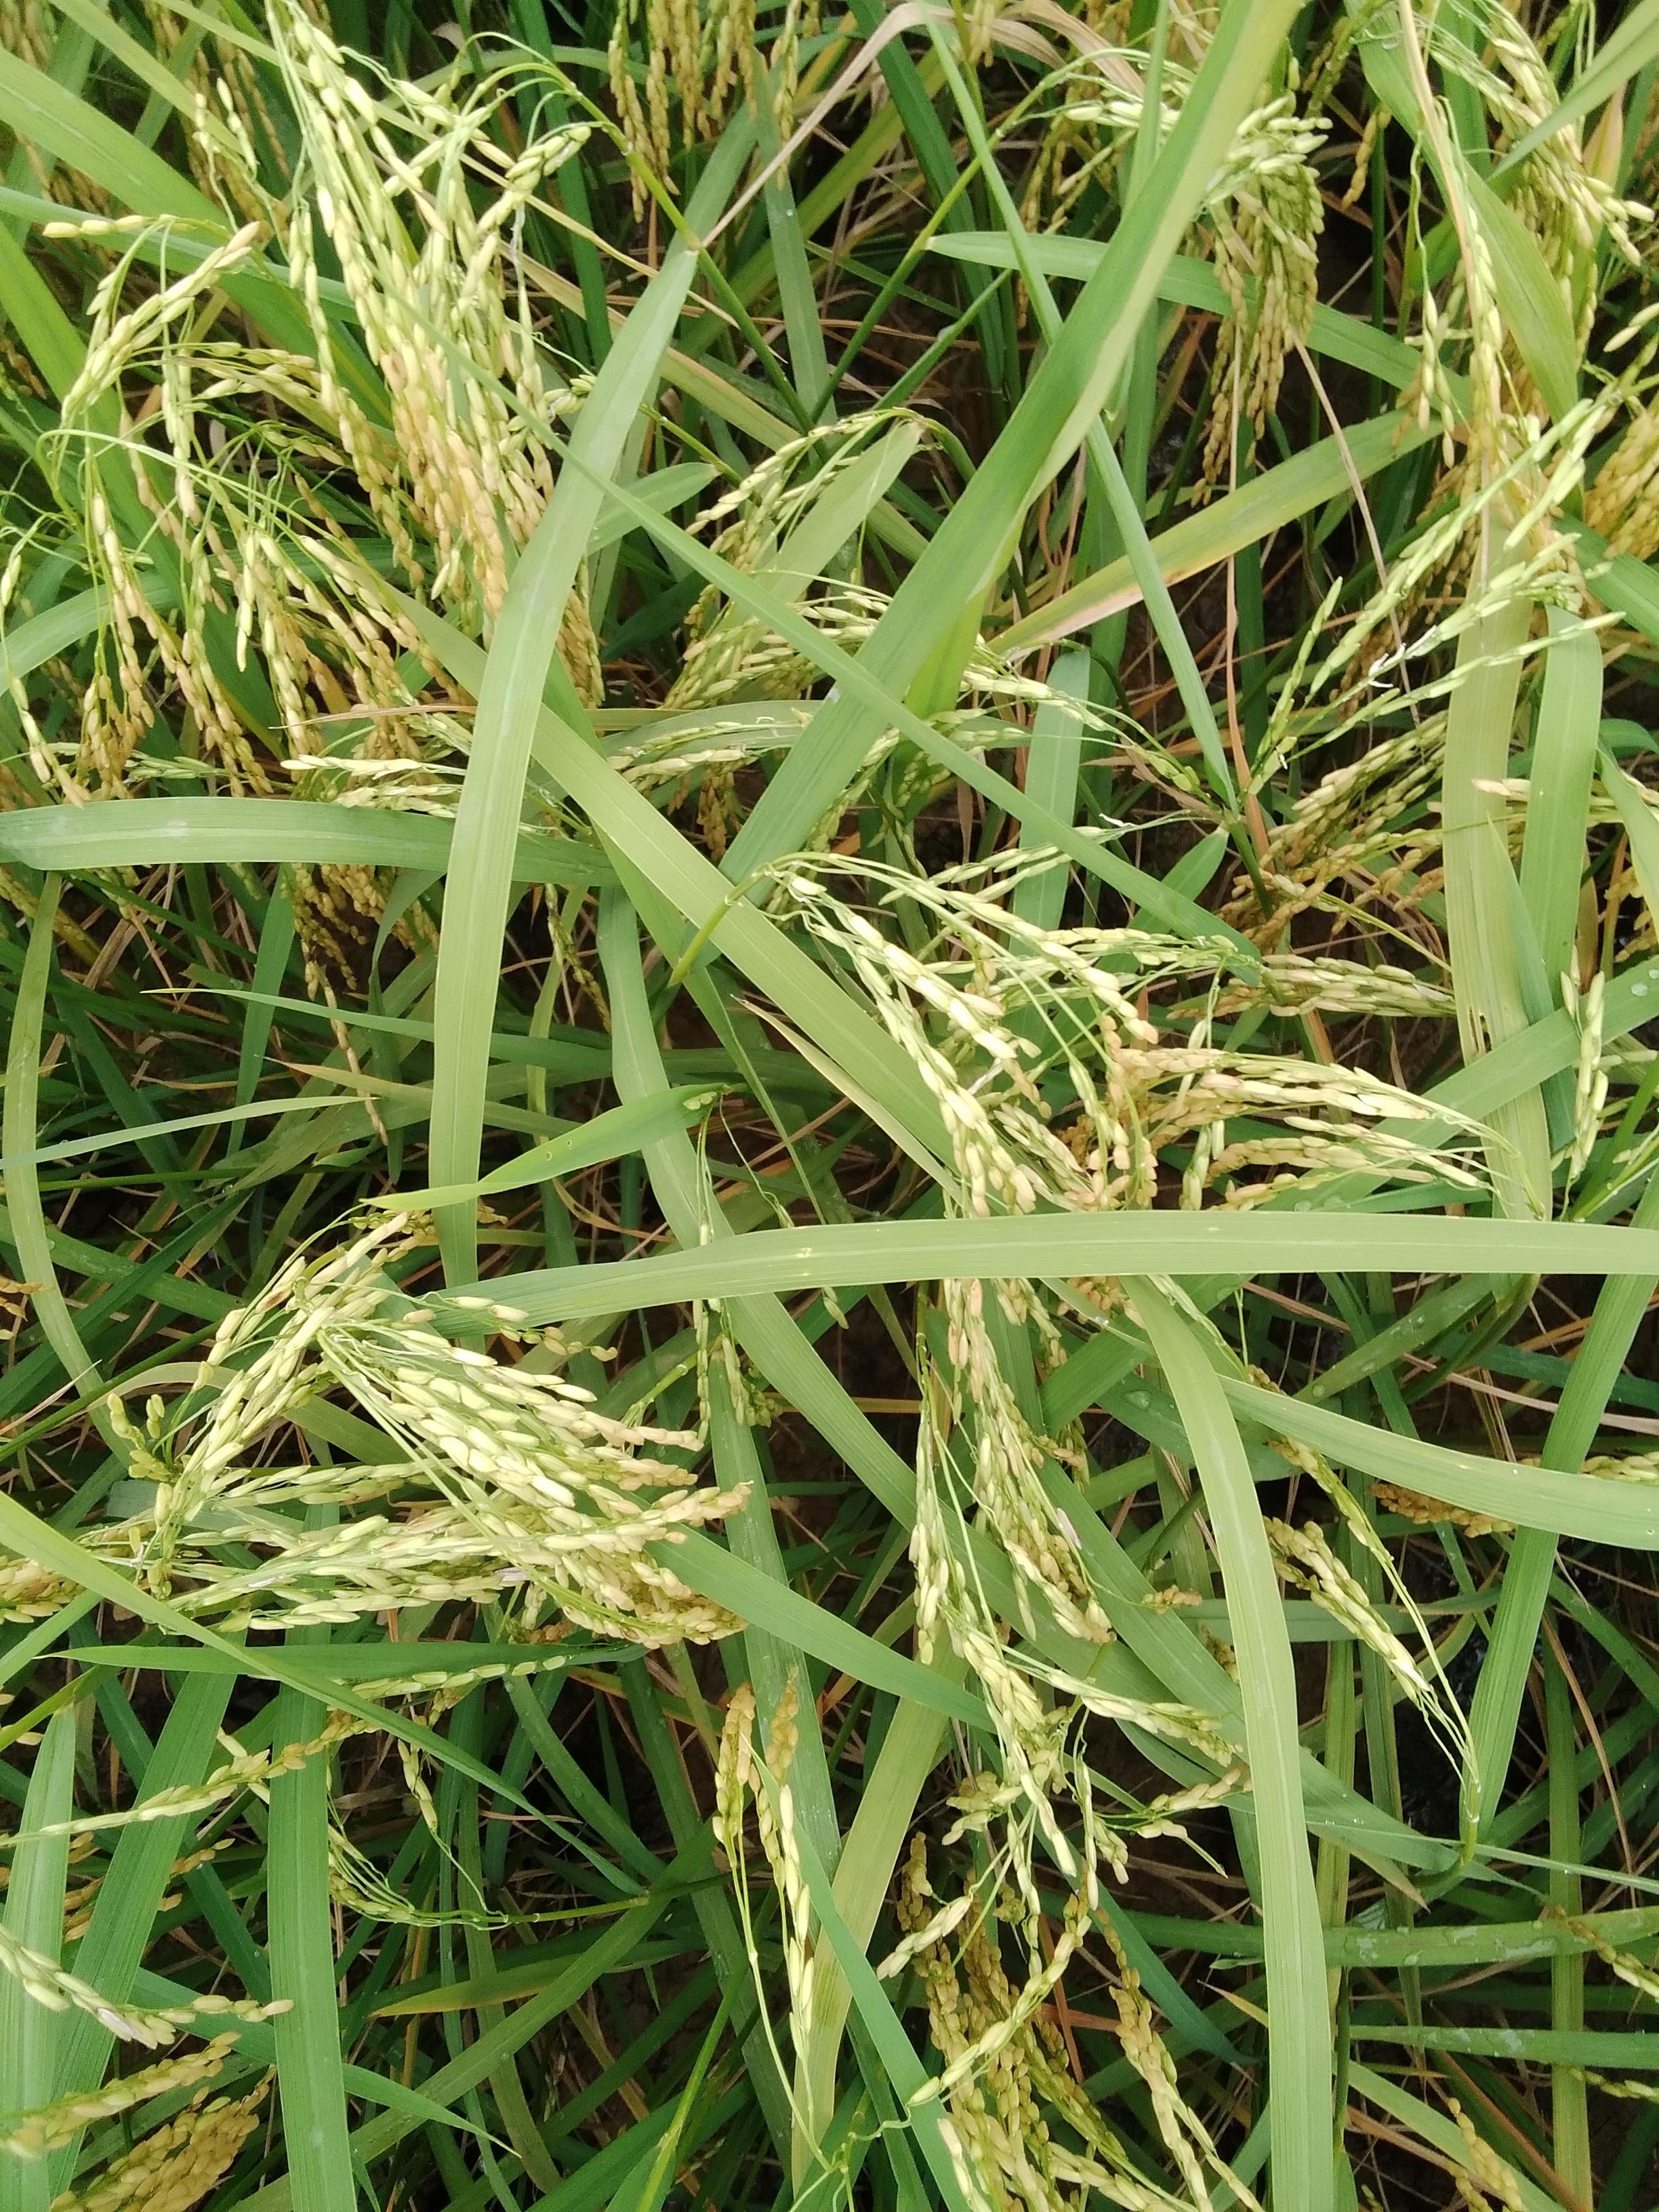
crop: rice
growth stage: ripening
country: Nigeria
